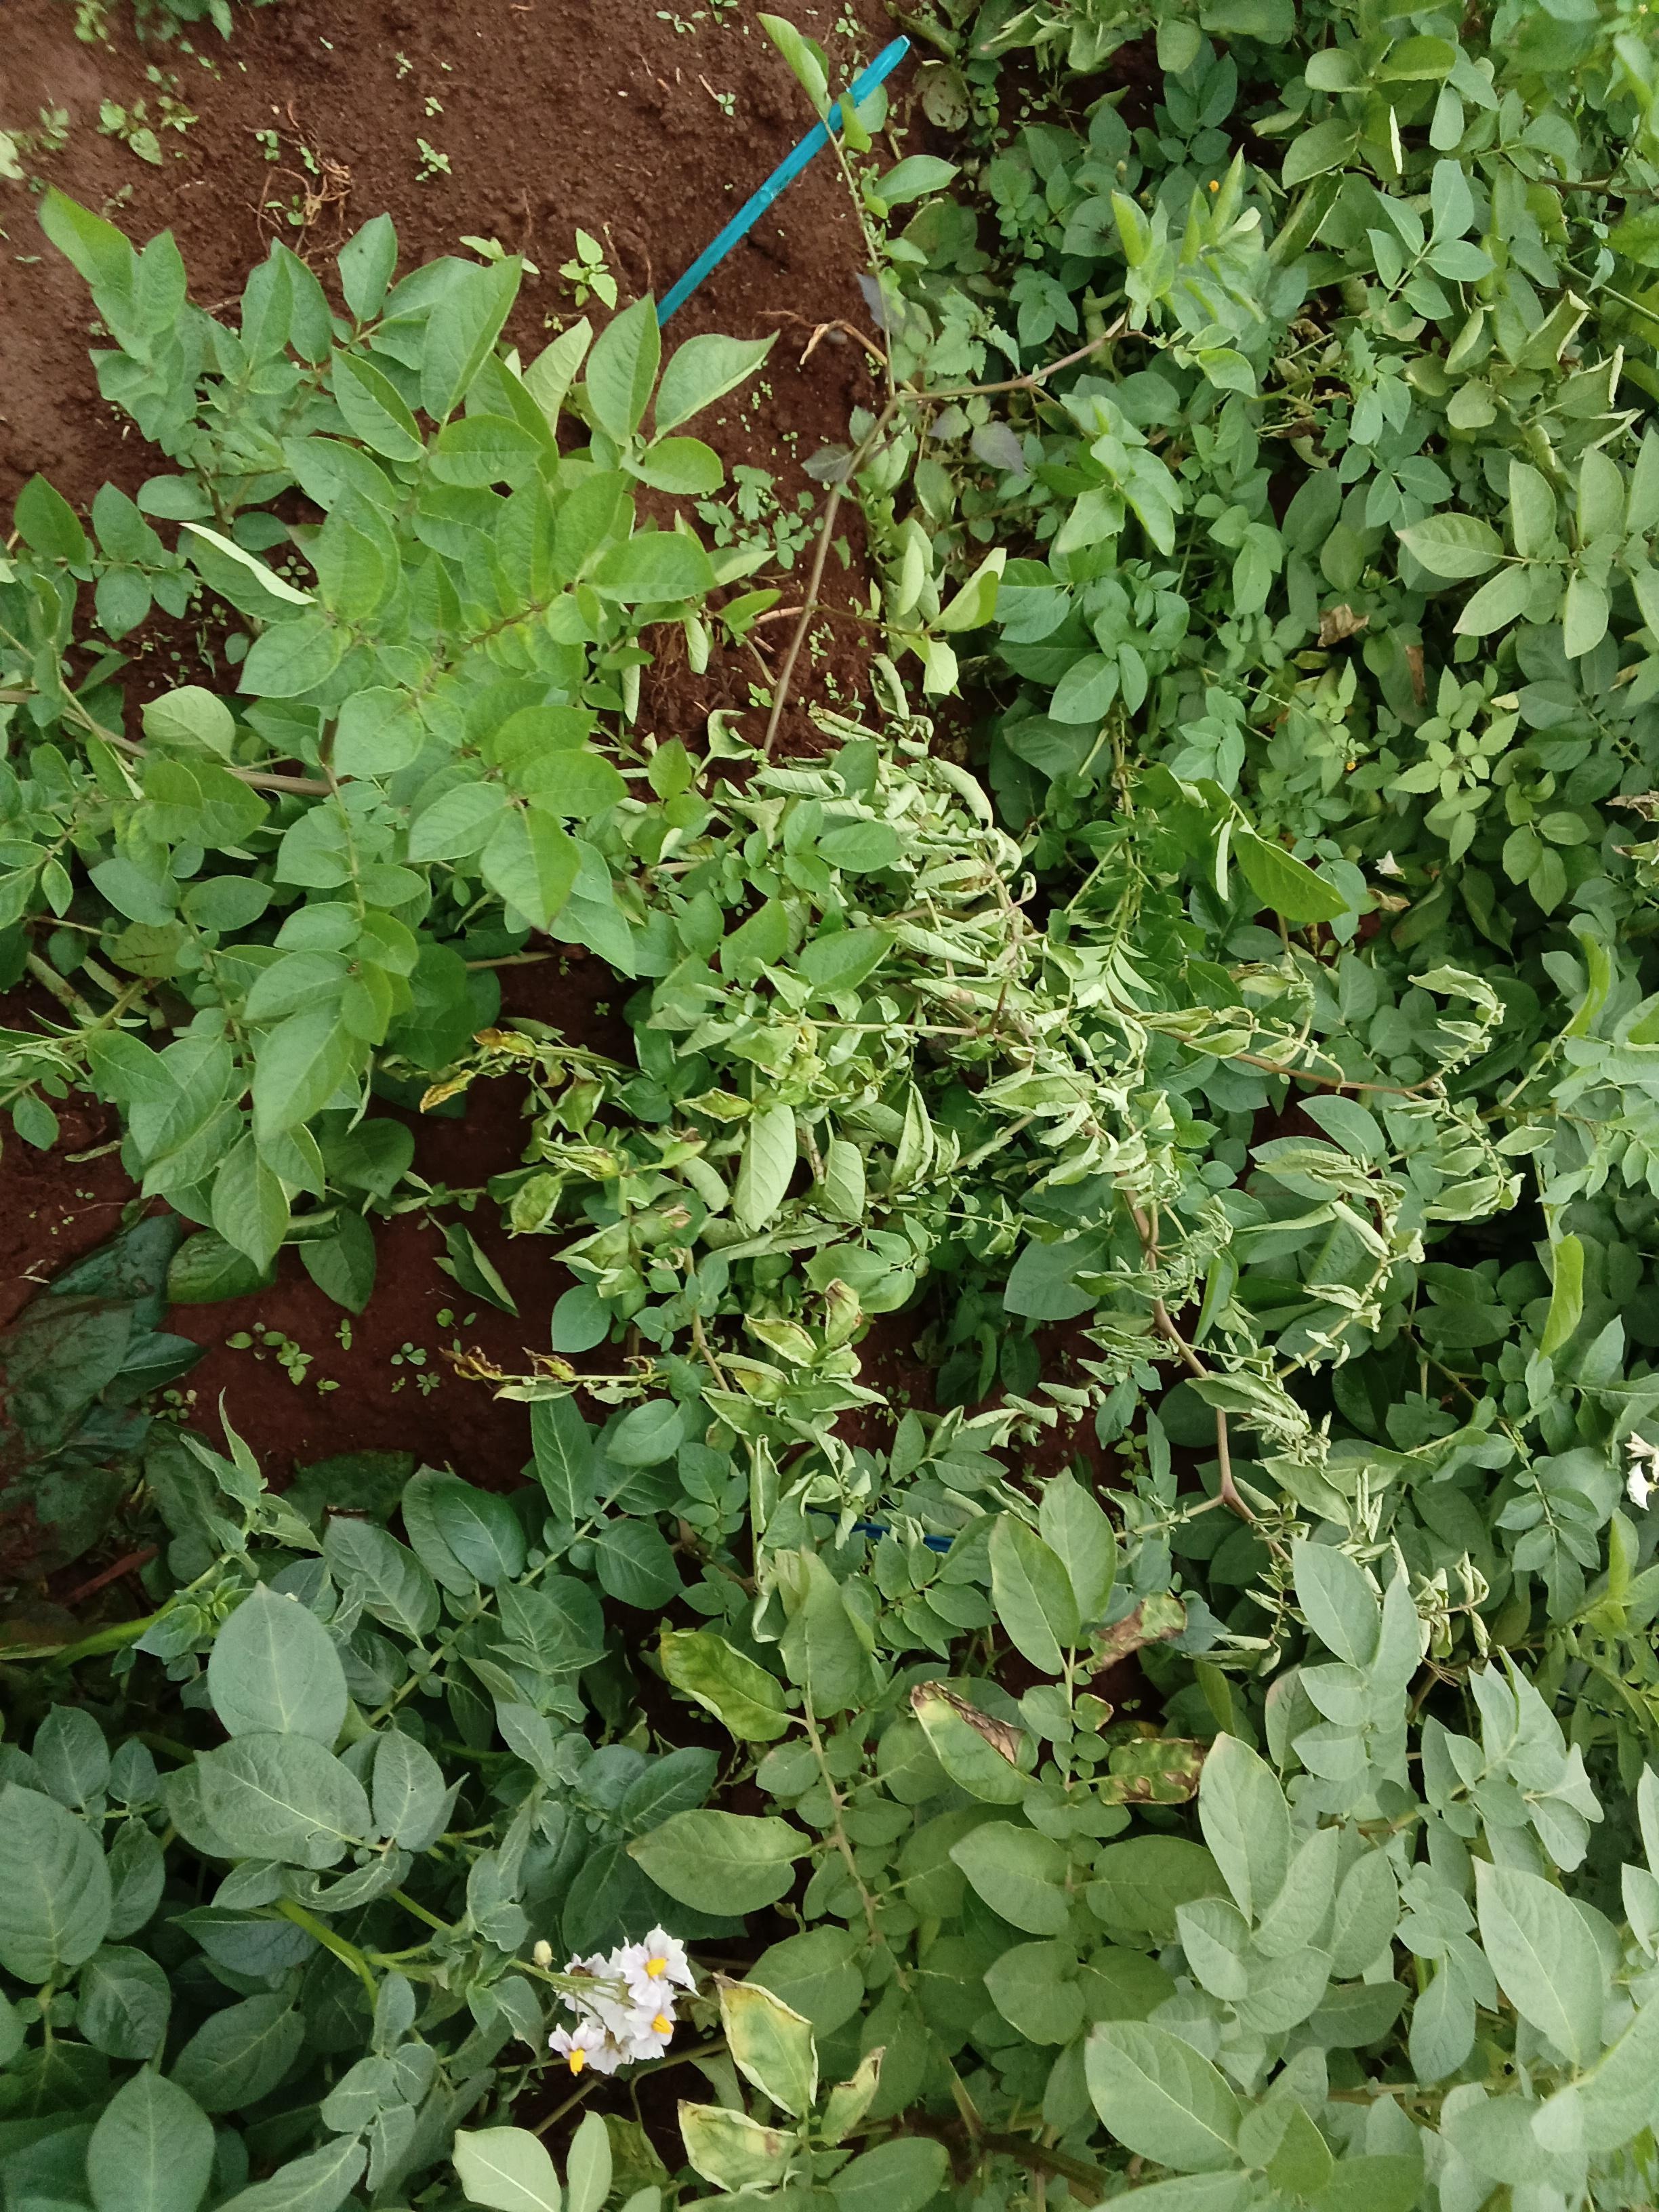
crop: potato
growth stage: flowering
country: Kenya
